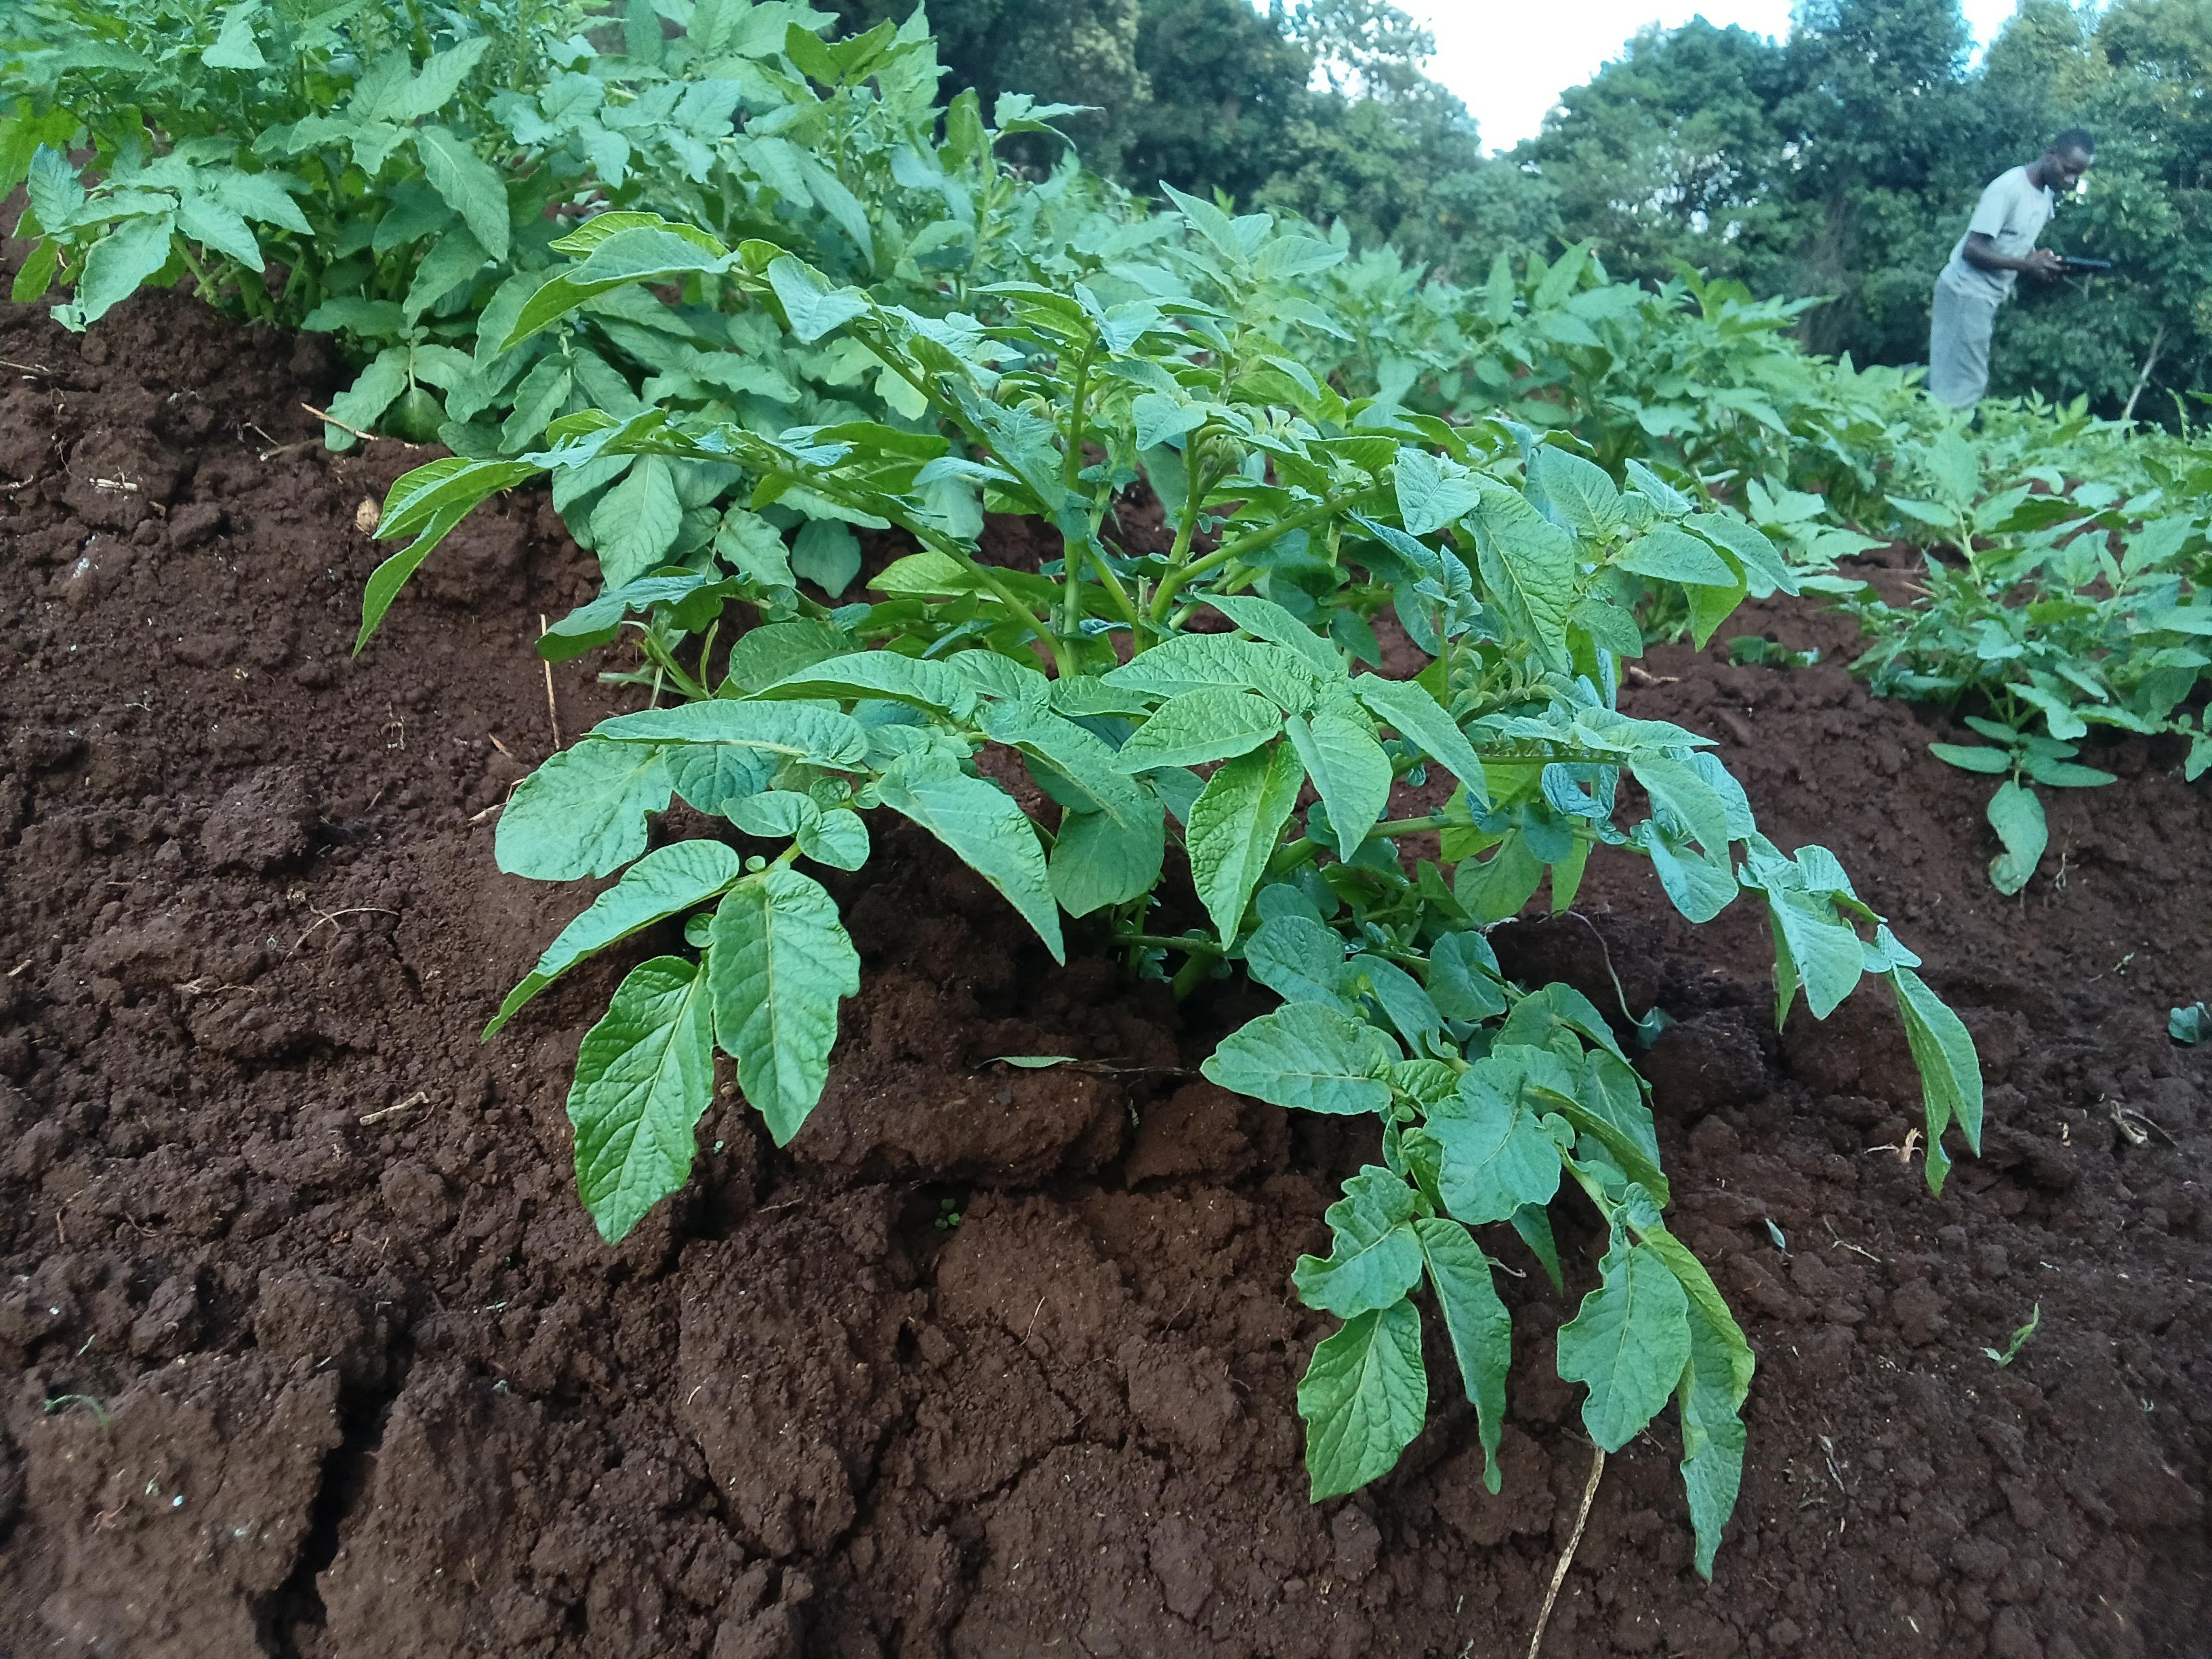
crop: potato
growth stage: vegetative
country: Kenya
